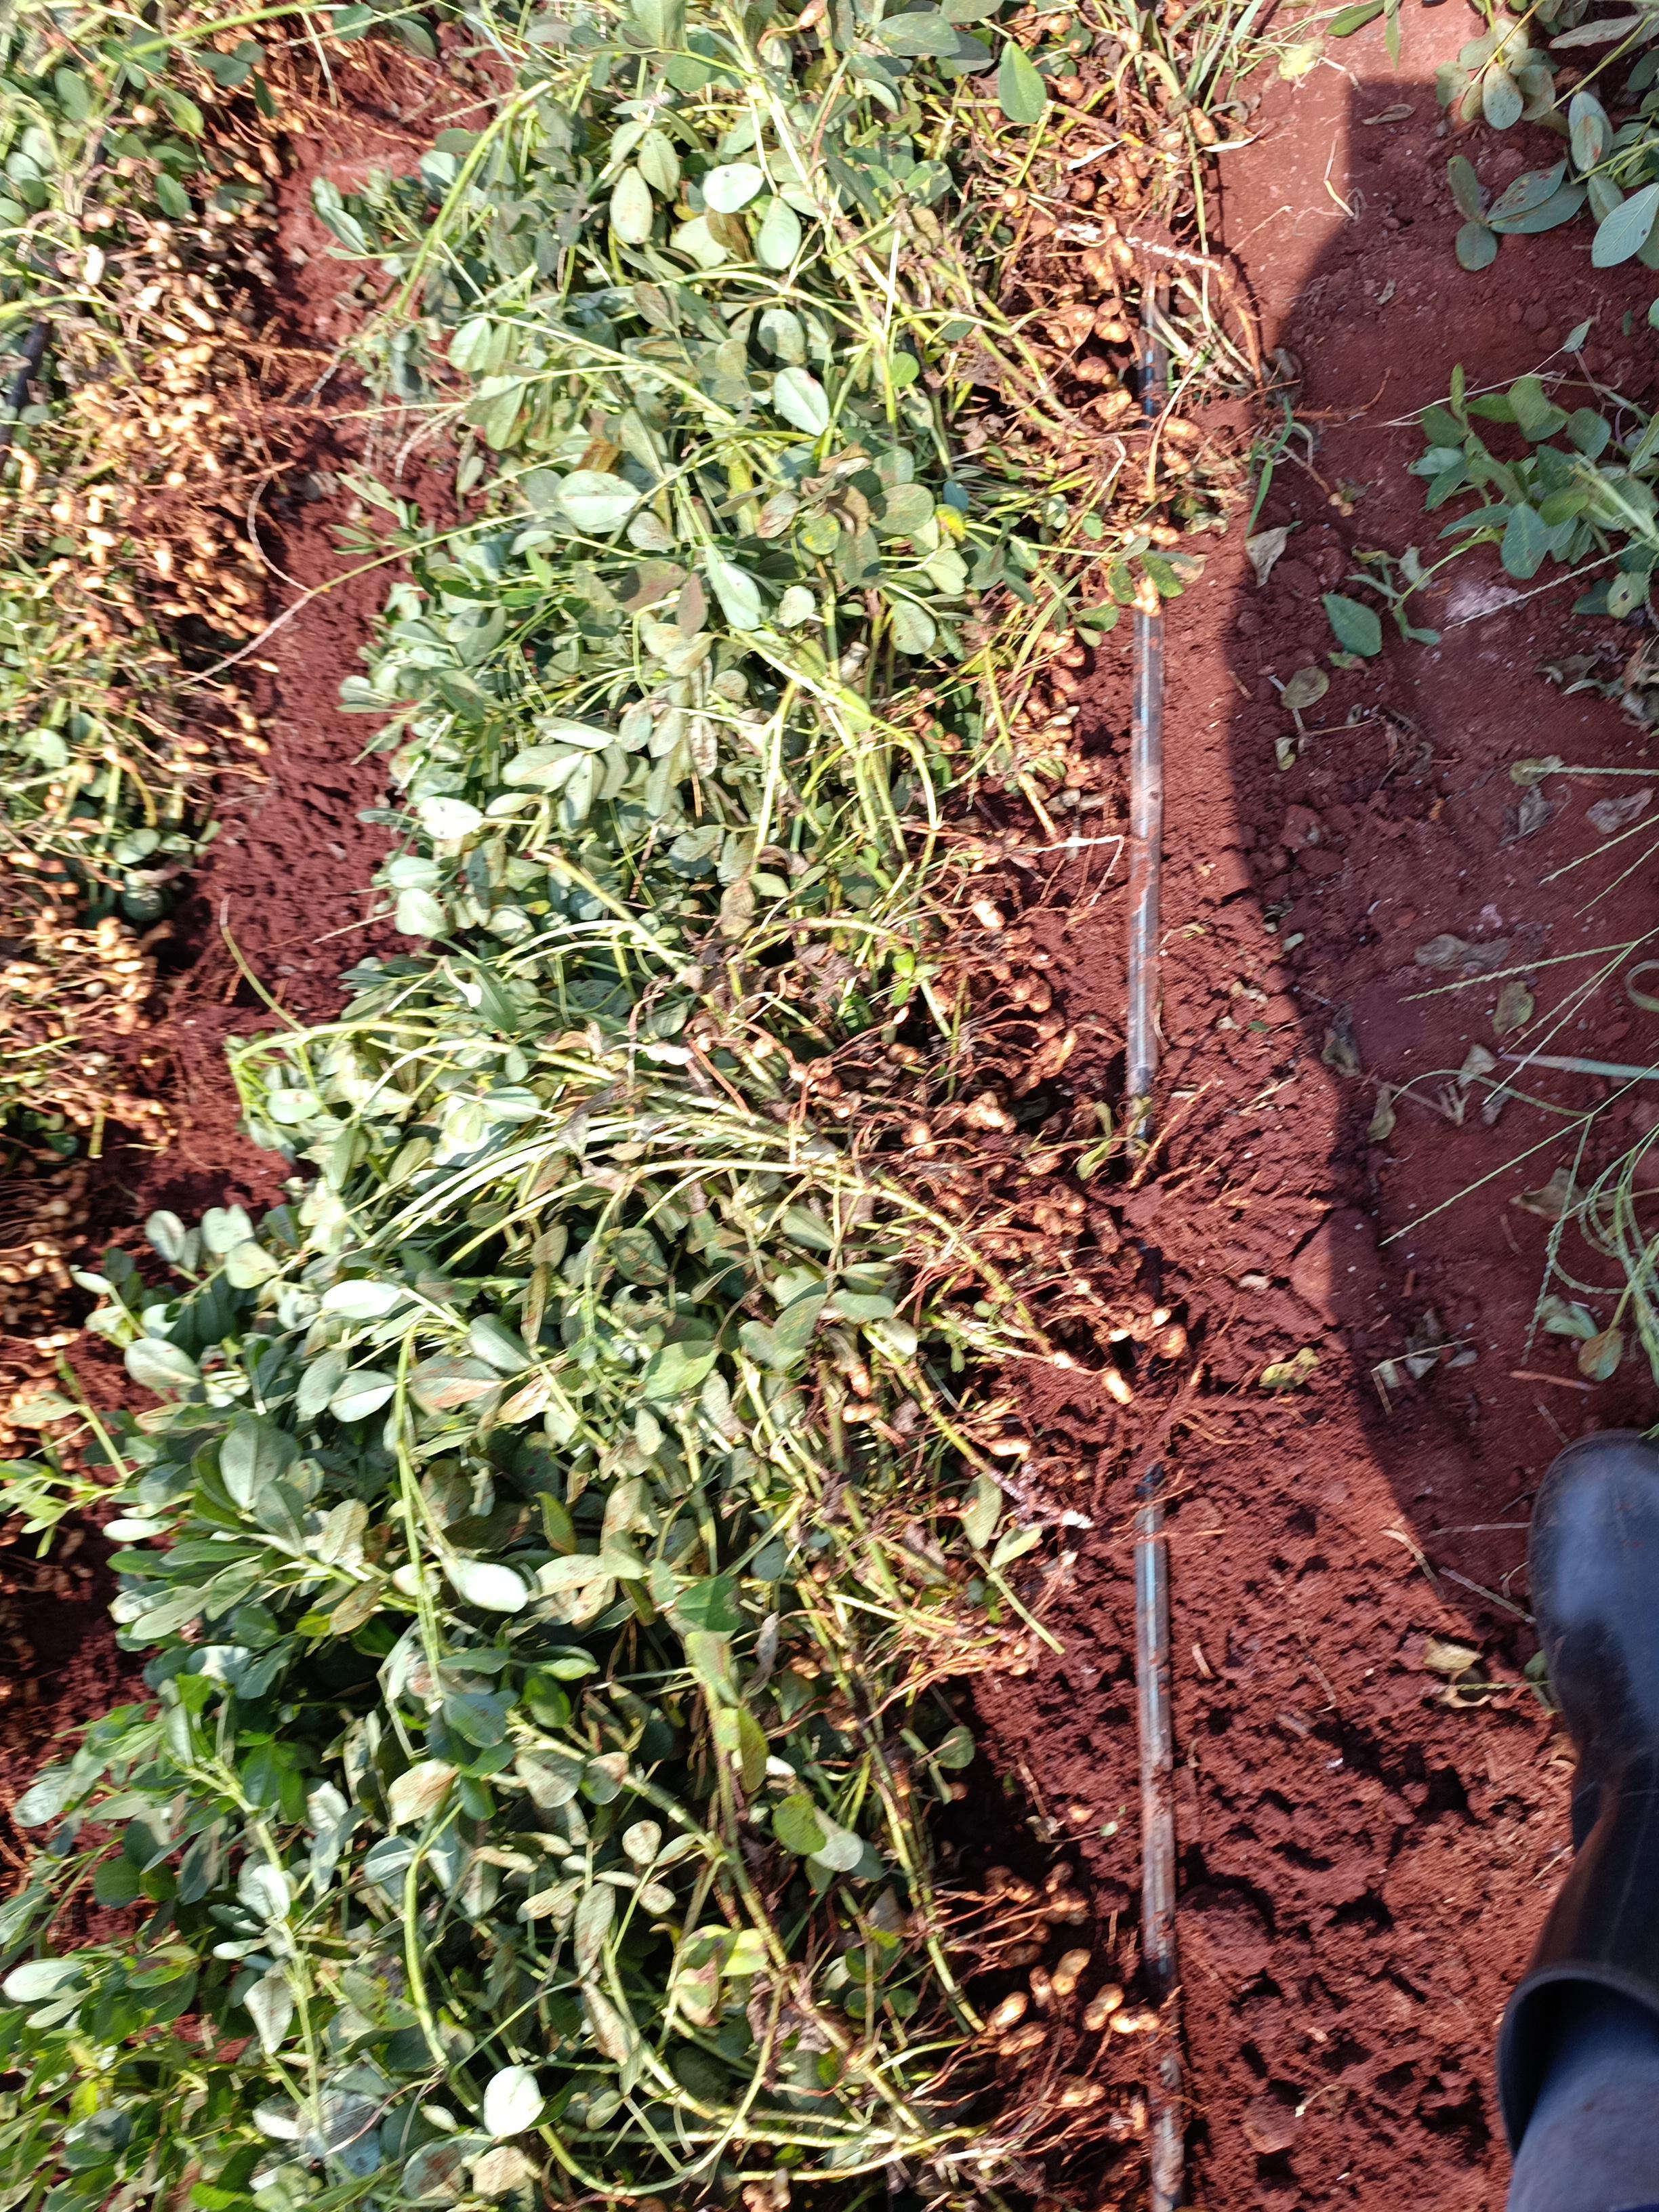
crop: groundnut
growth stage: harvest
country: Kenya
